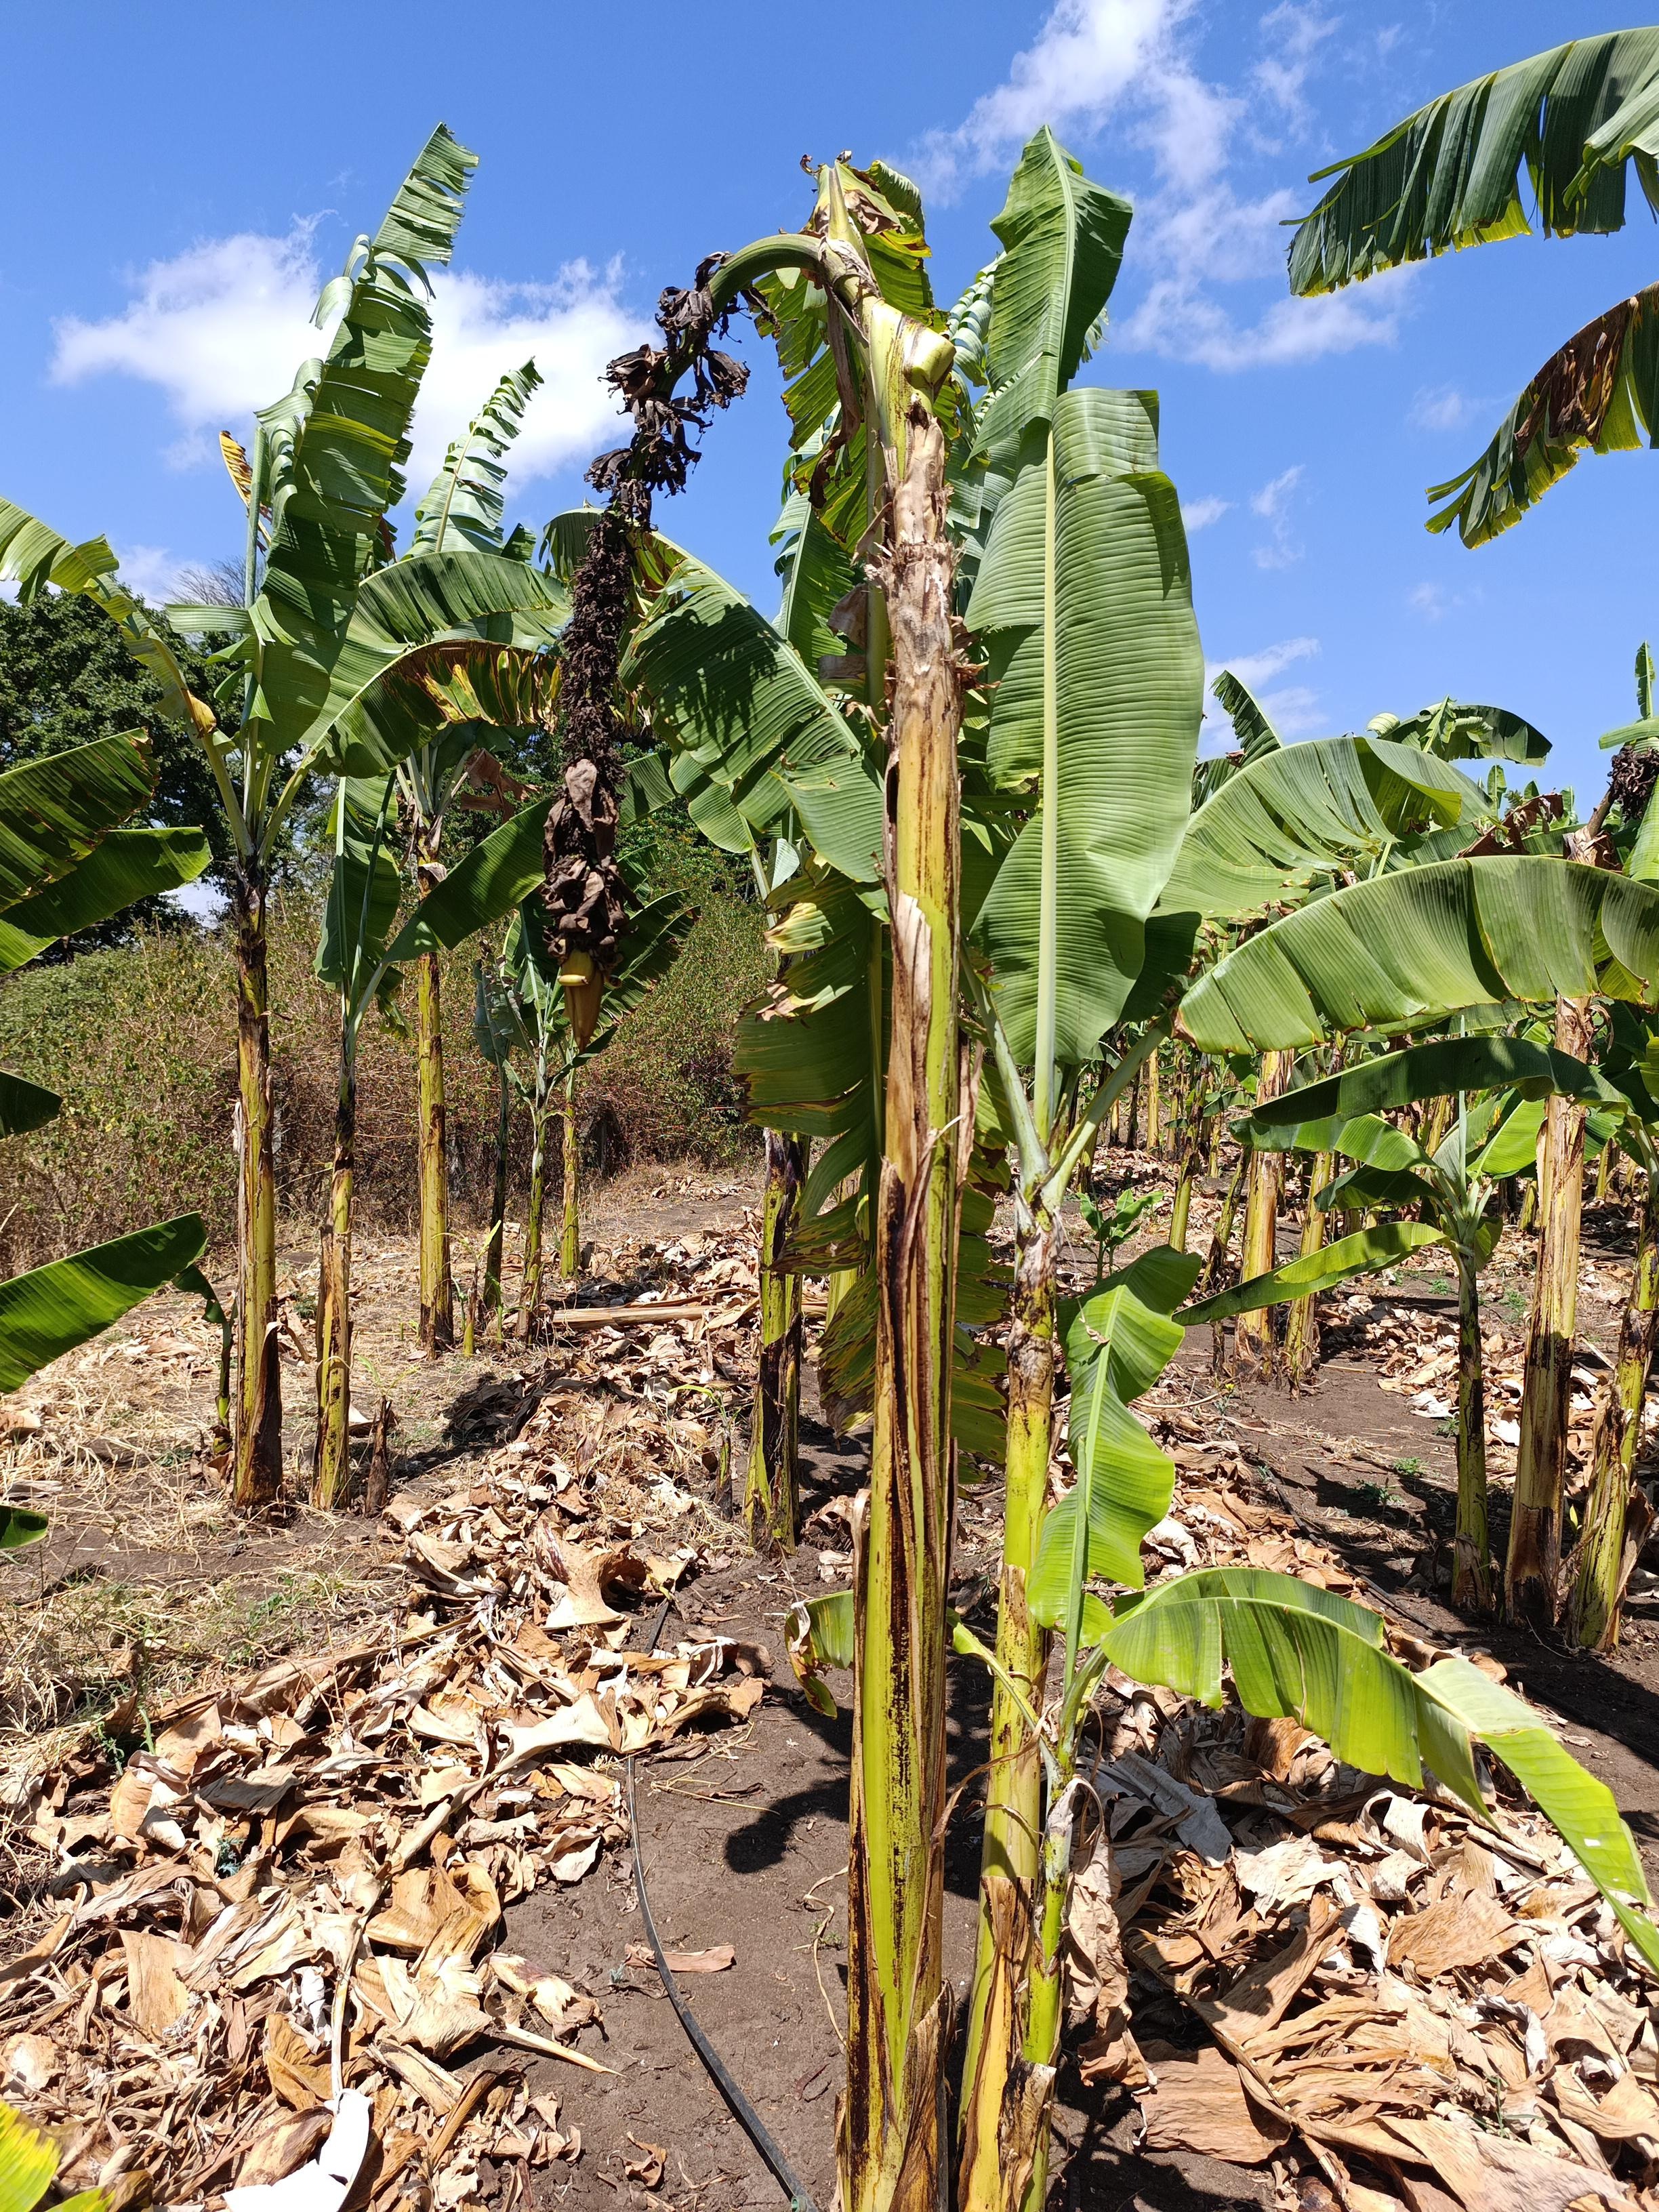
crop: banana
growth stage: development fruit
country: Tanzania
